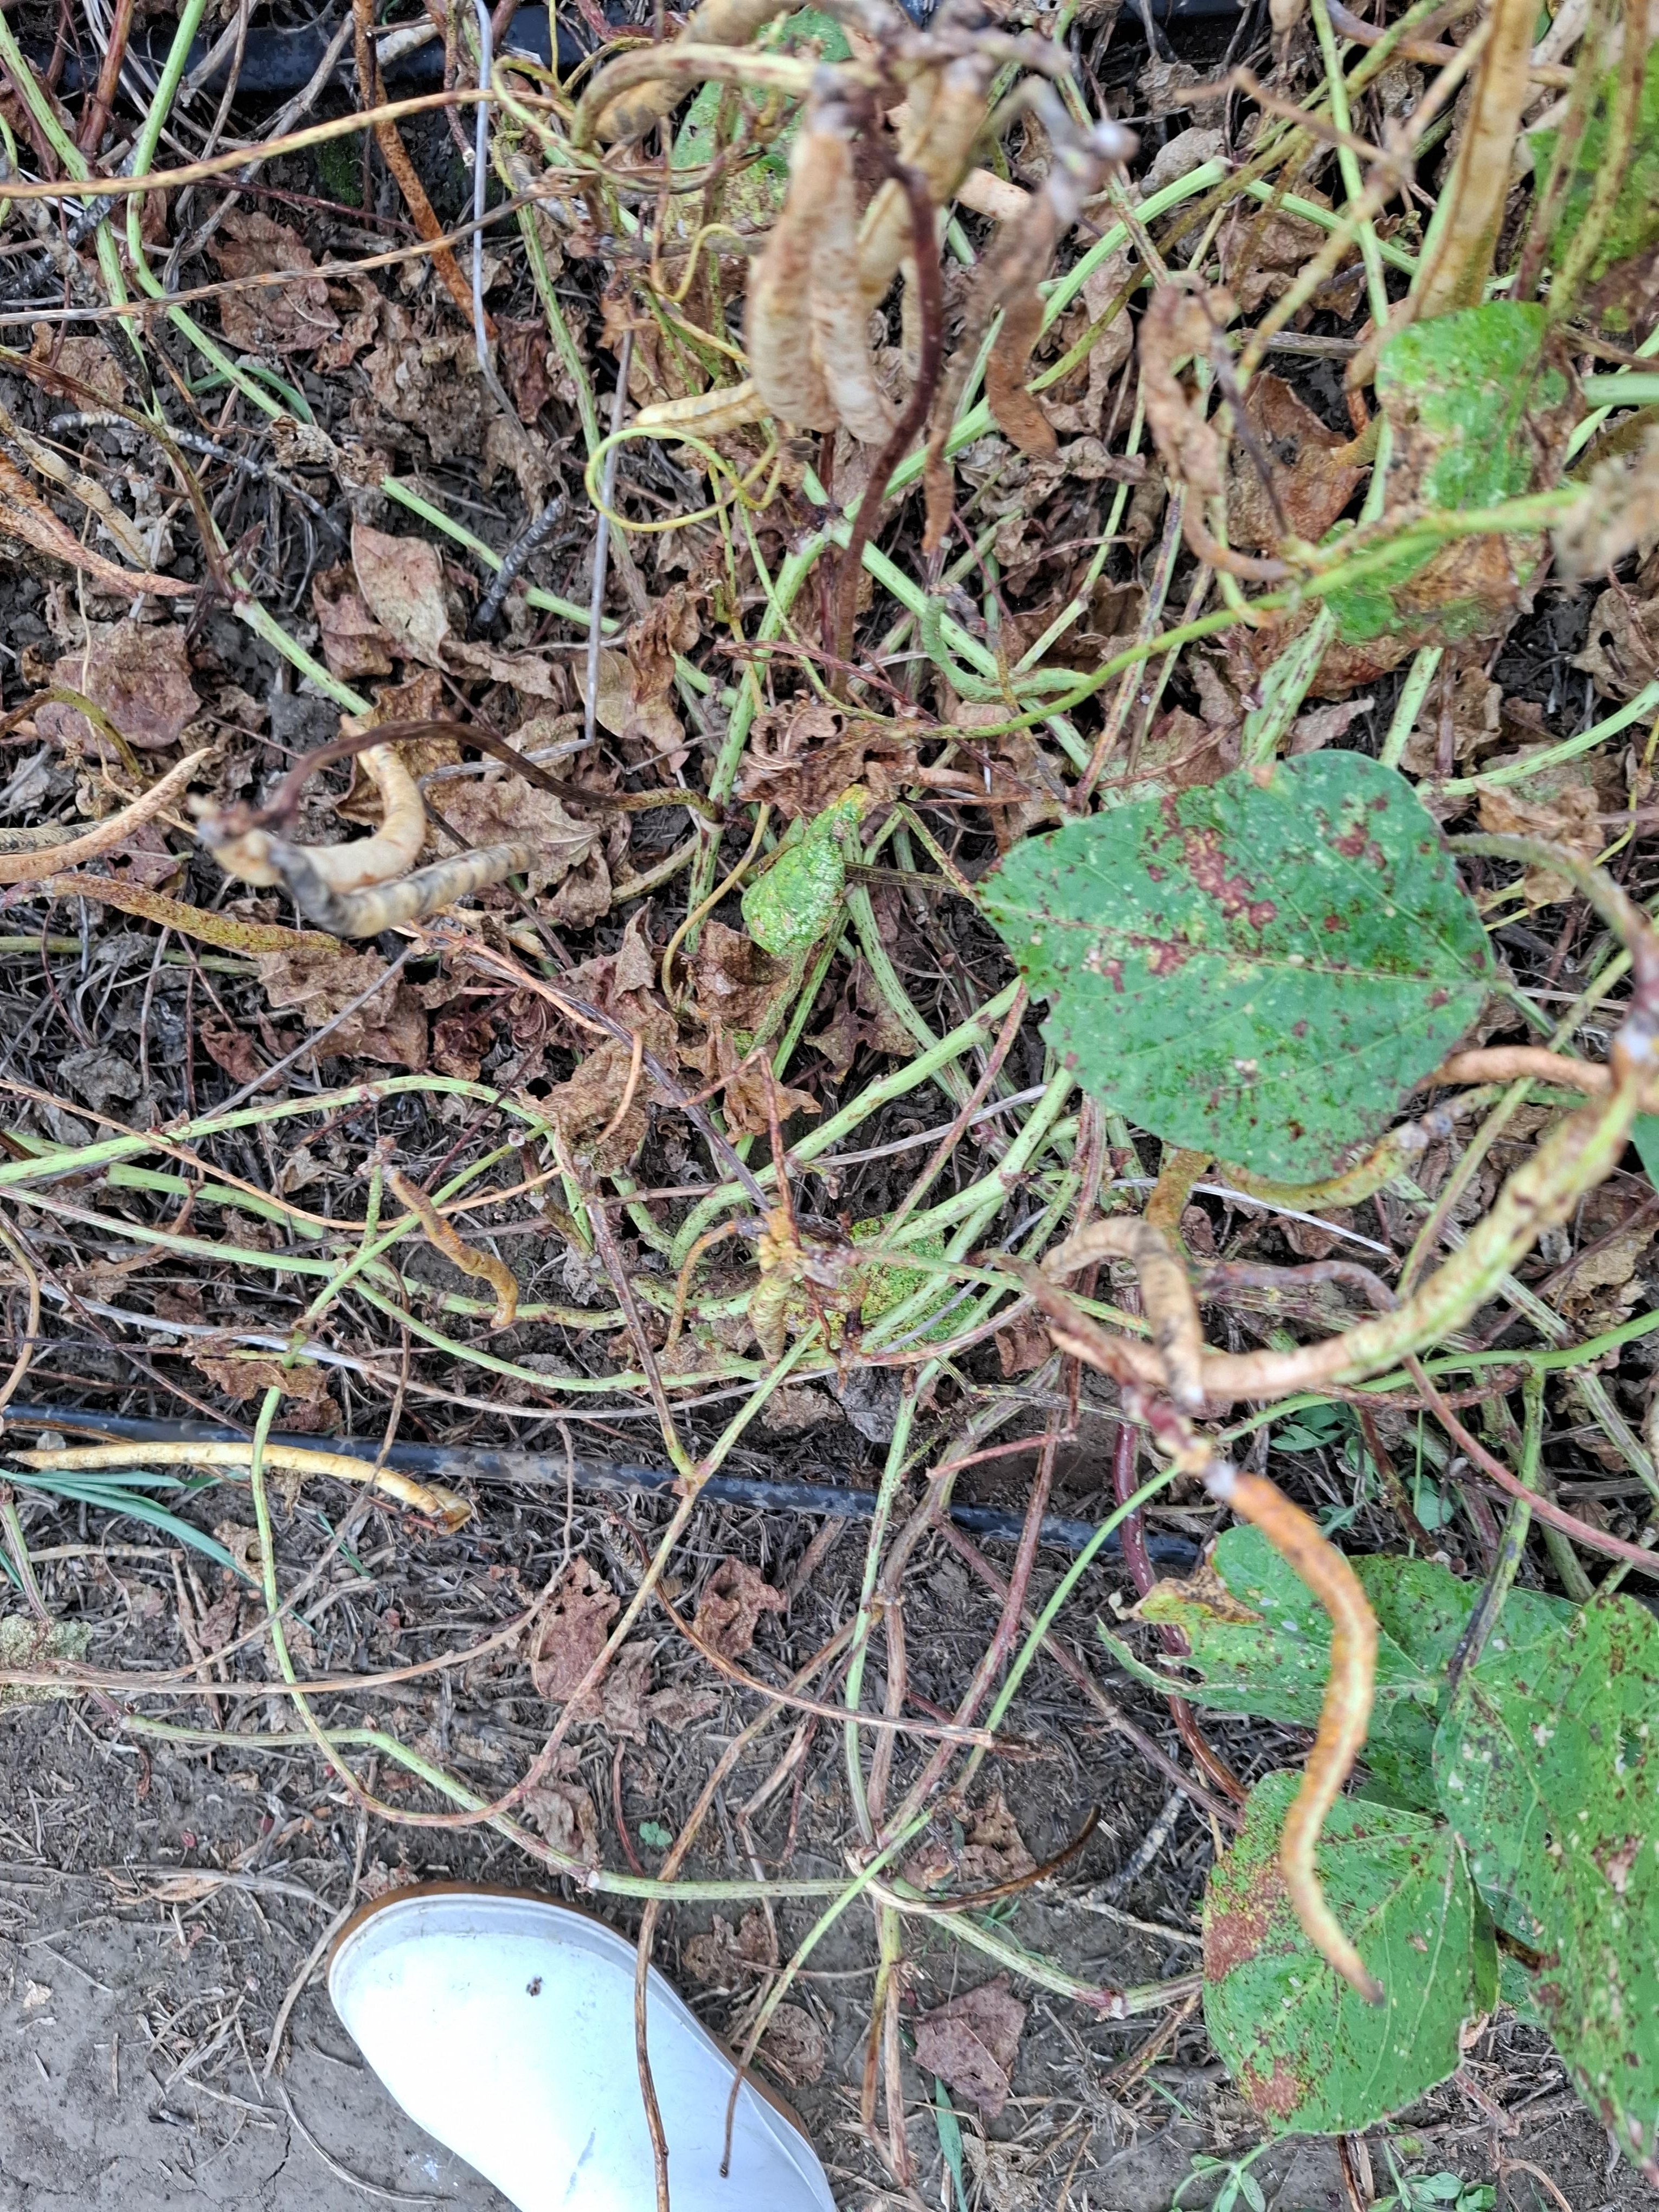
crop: cowpea
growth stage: development pod
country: Tanzania
